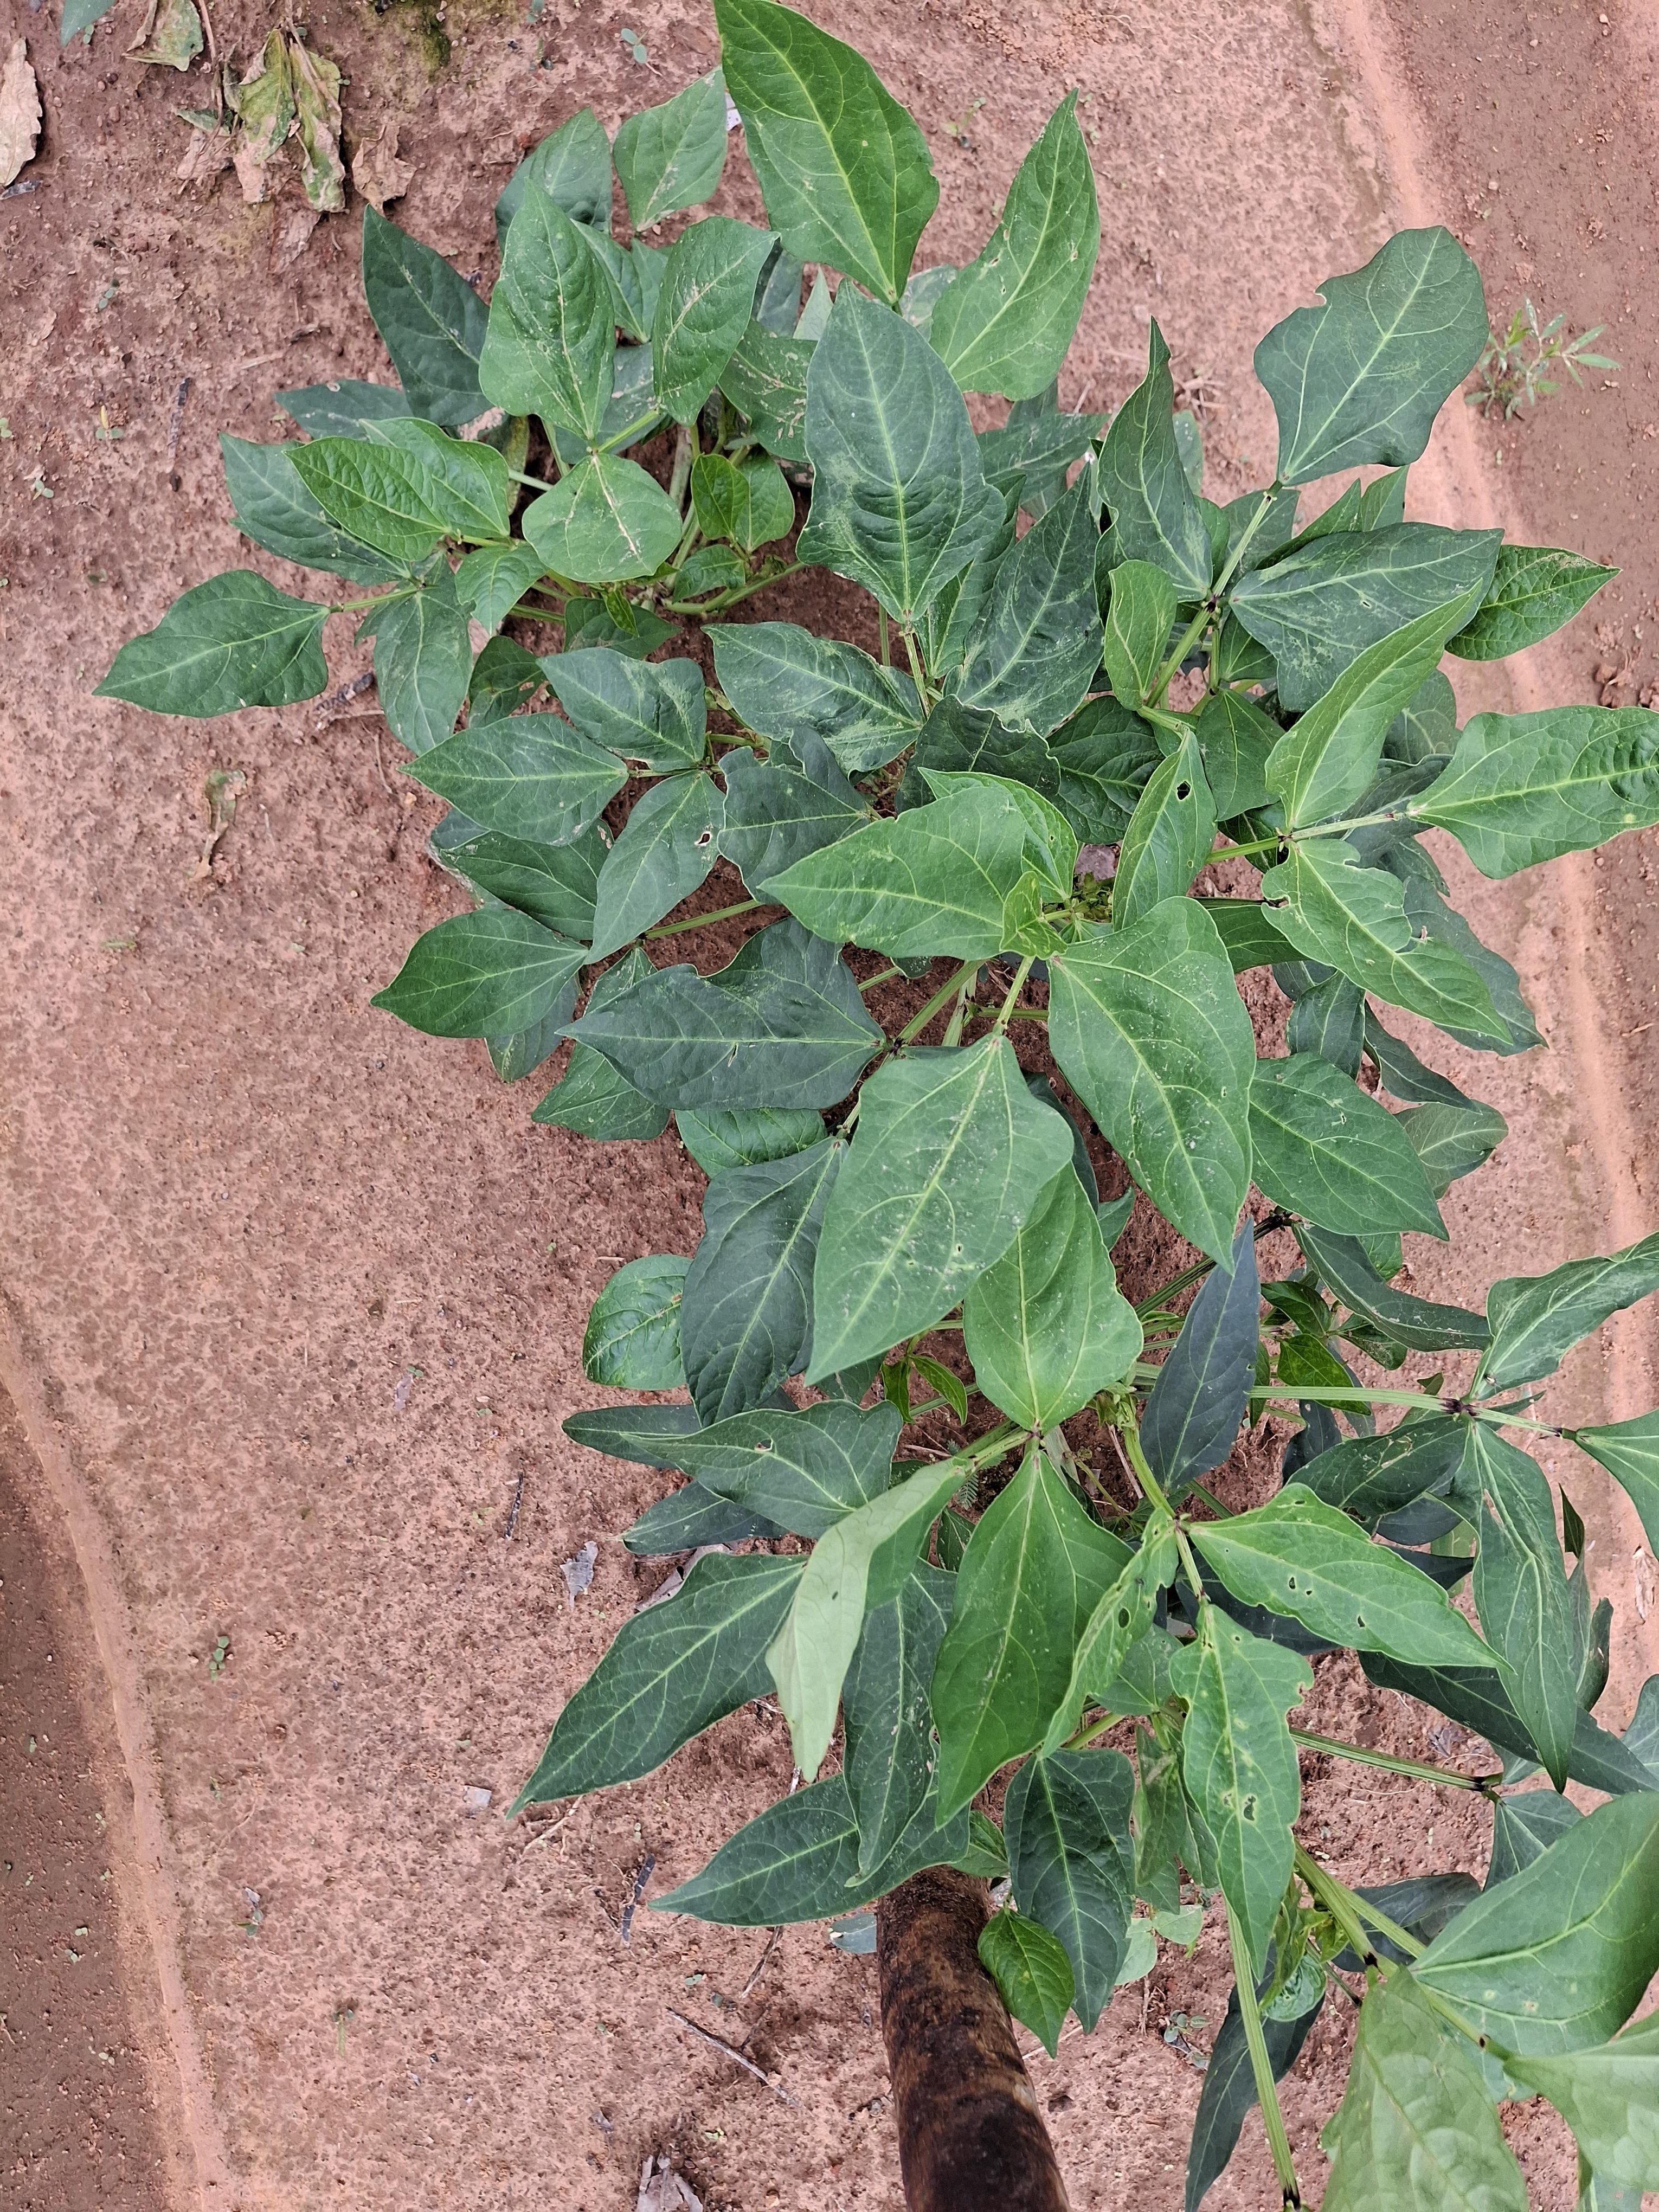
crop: cowpea
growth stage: vegetative
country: Nigeria
